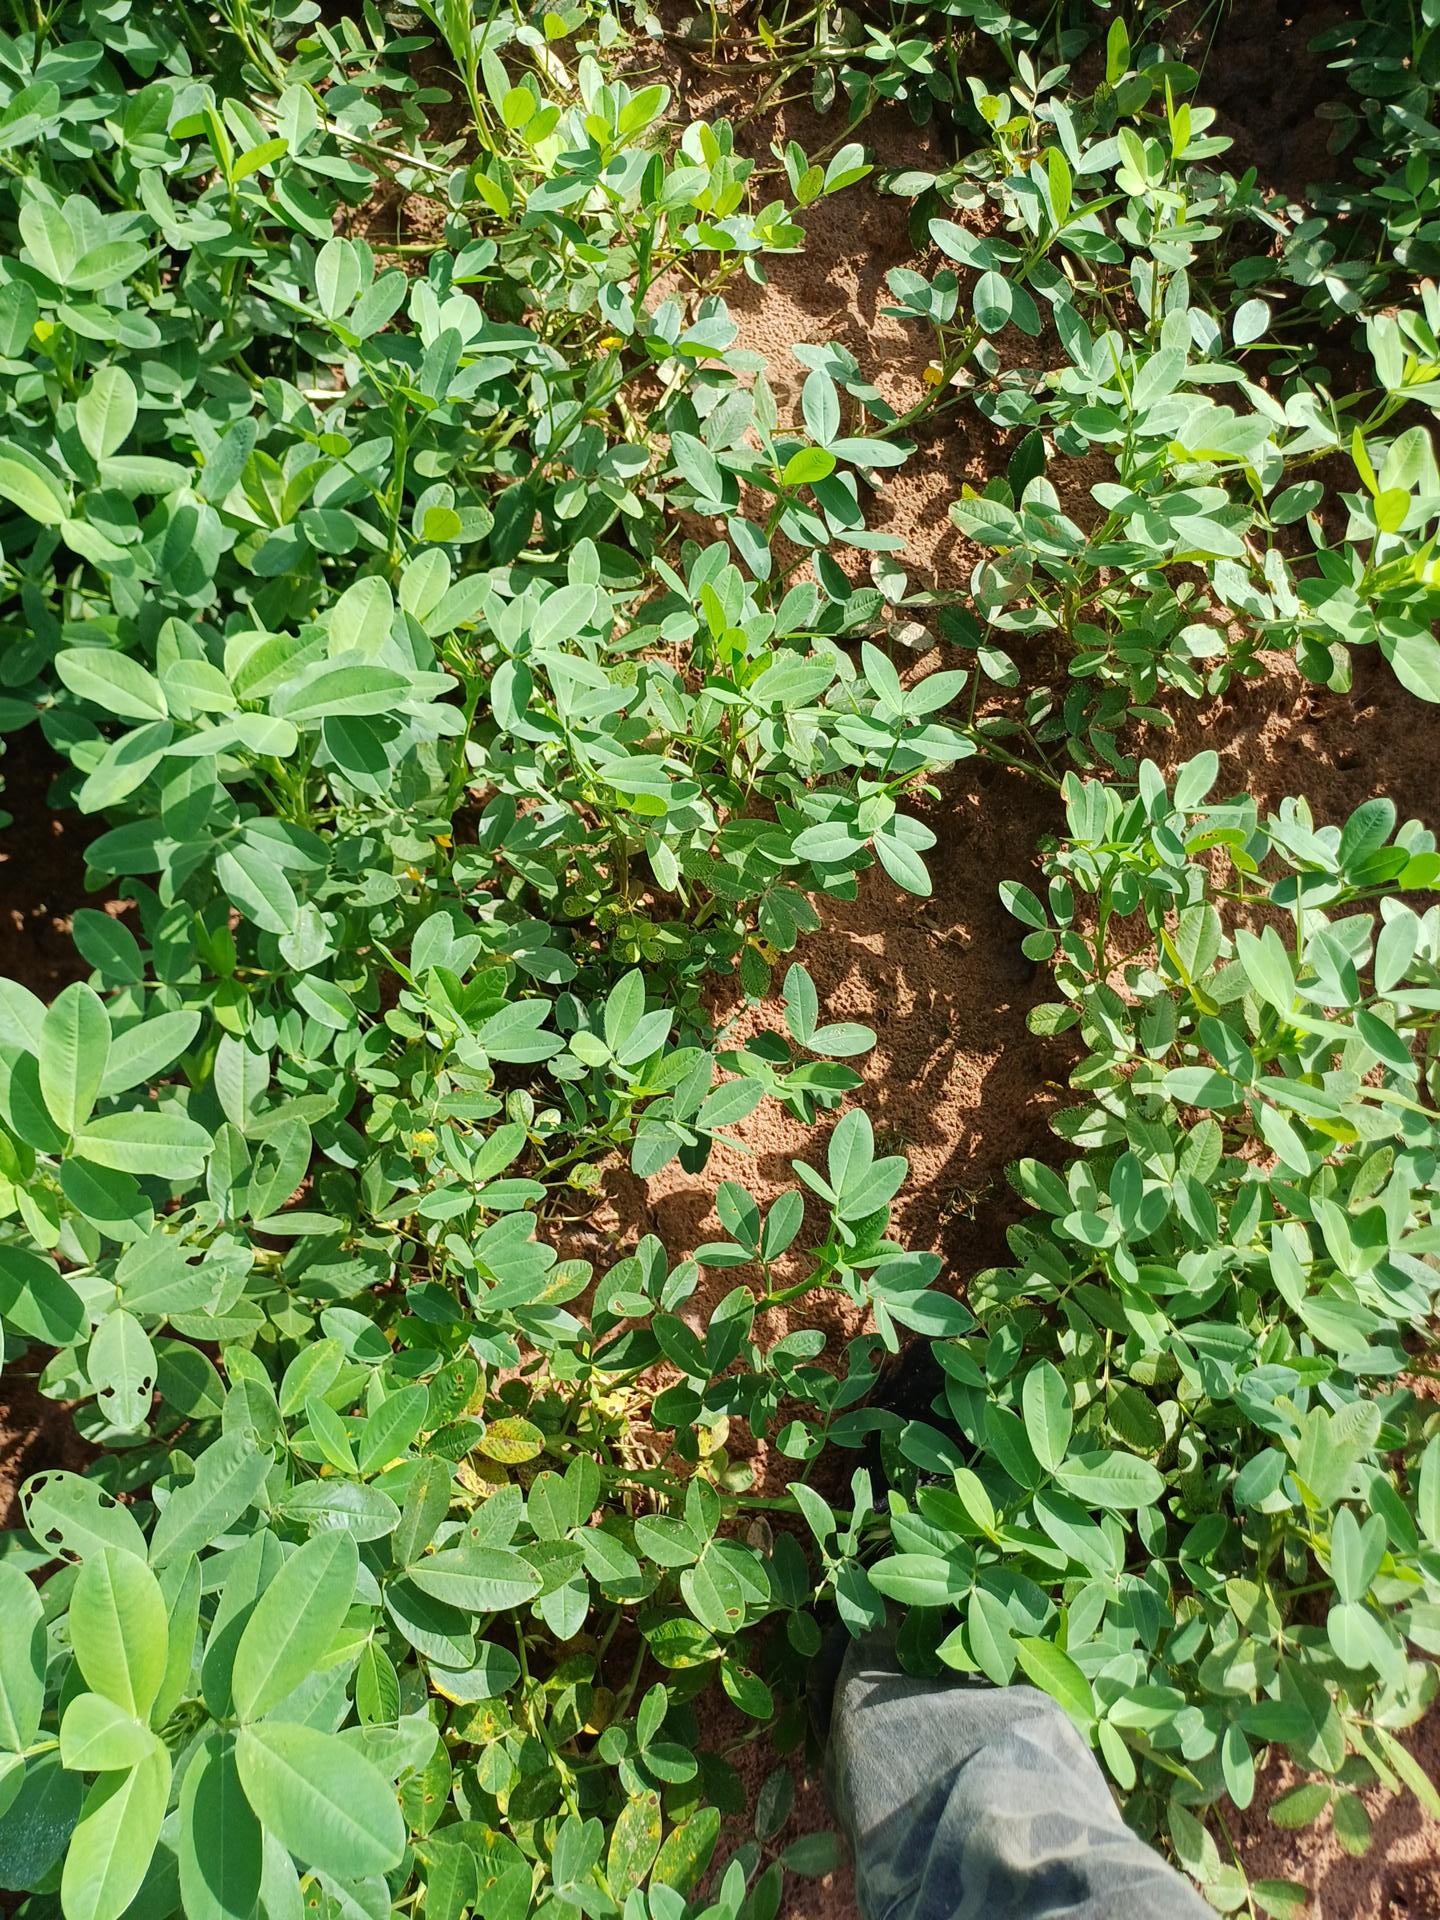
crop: groundnut
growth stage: flowering
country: Senegal
